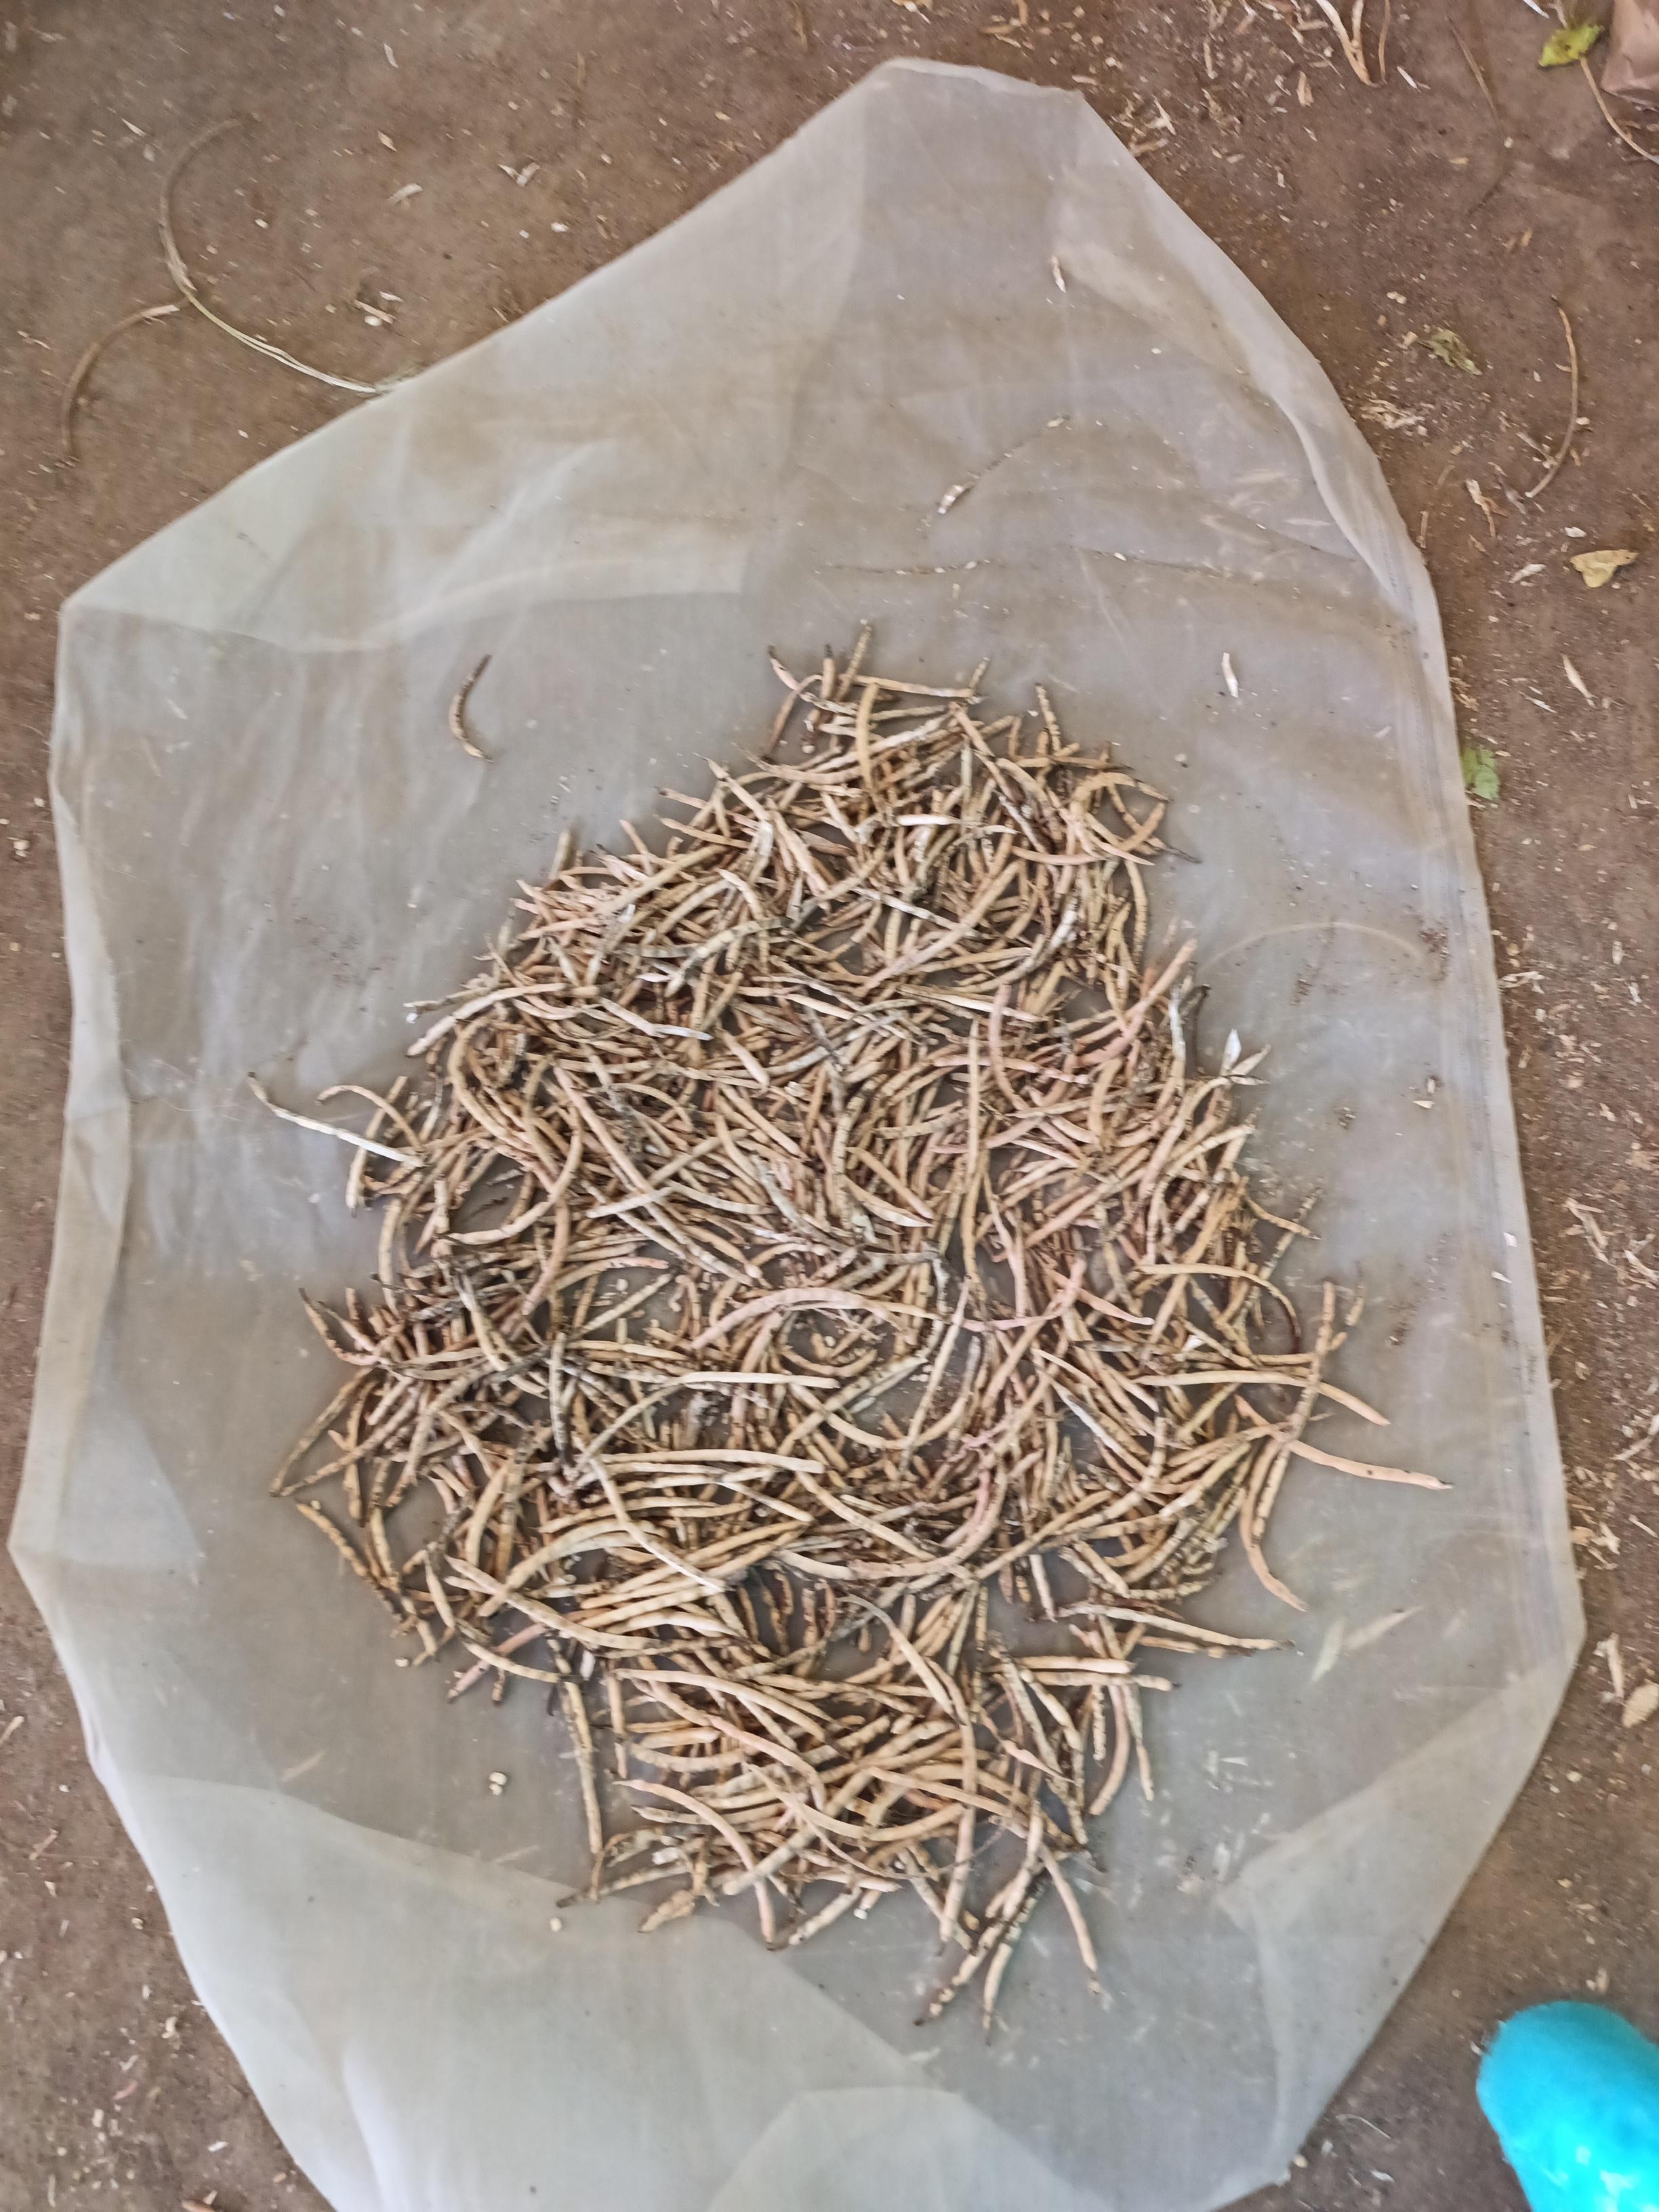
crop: cowpea
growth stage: harvest
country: Nigeria
